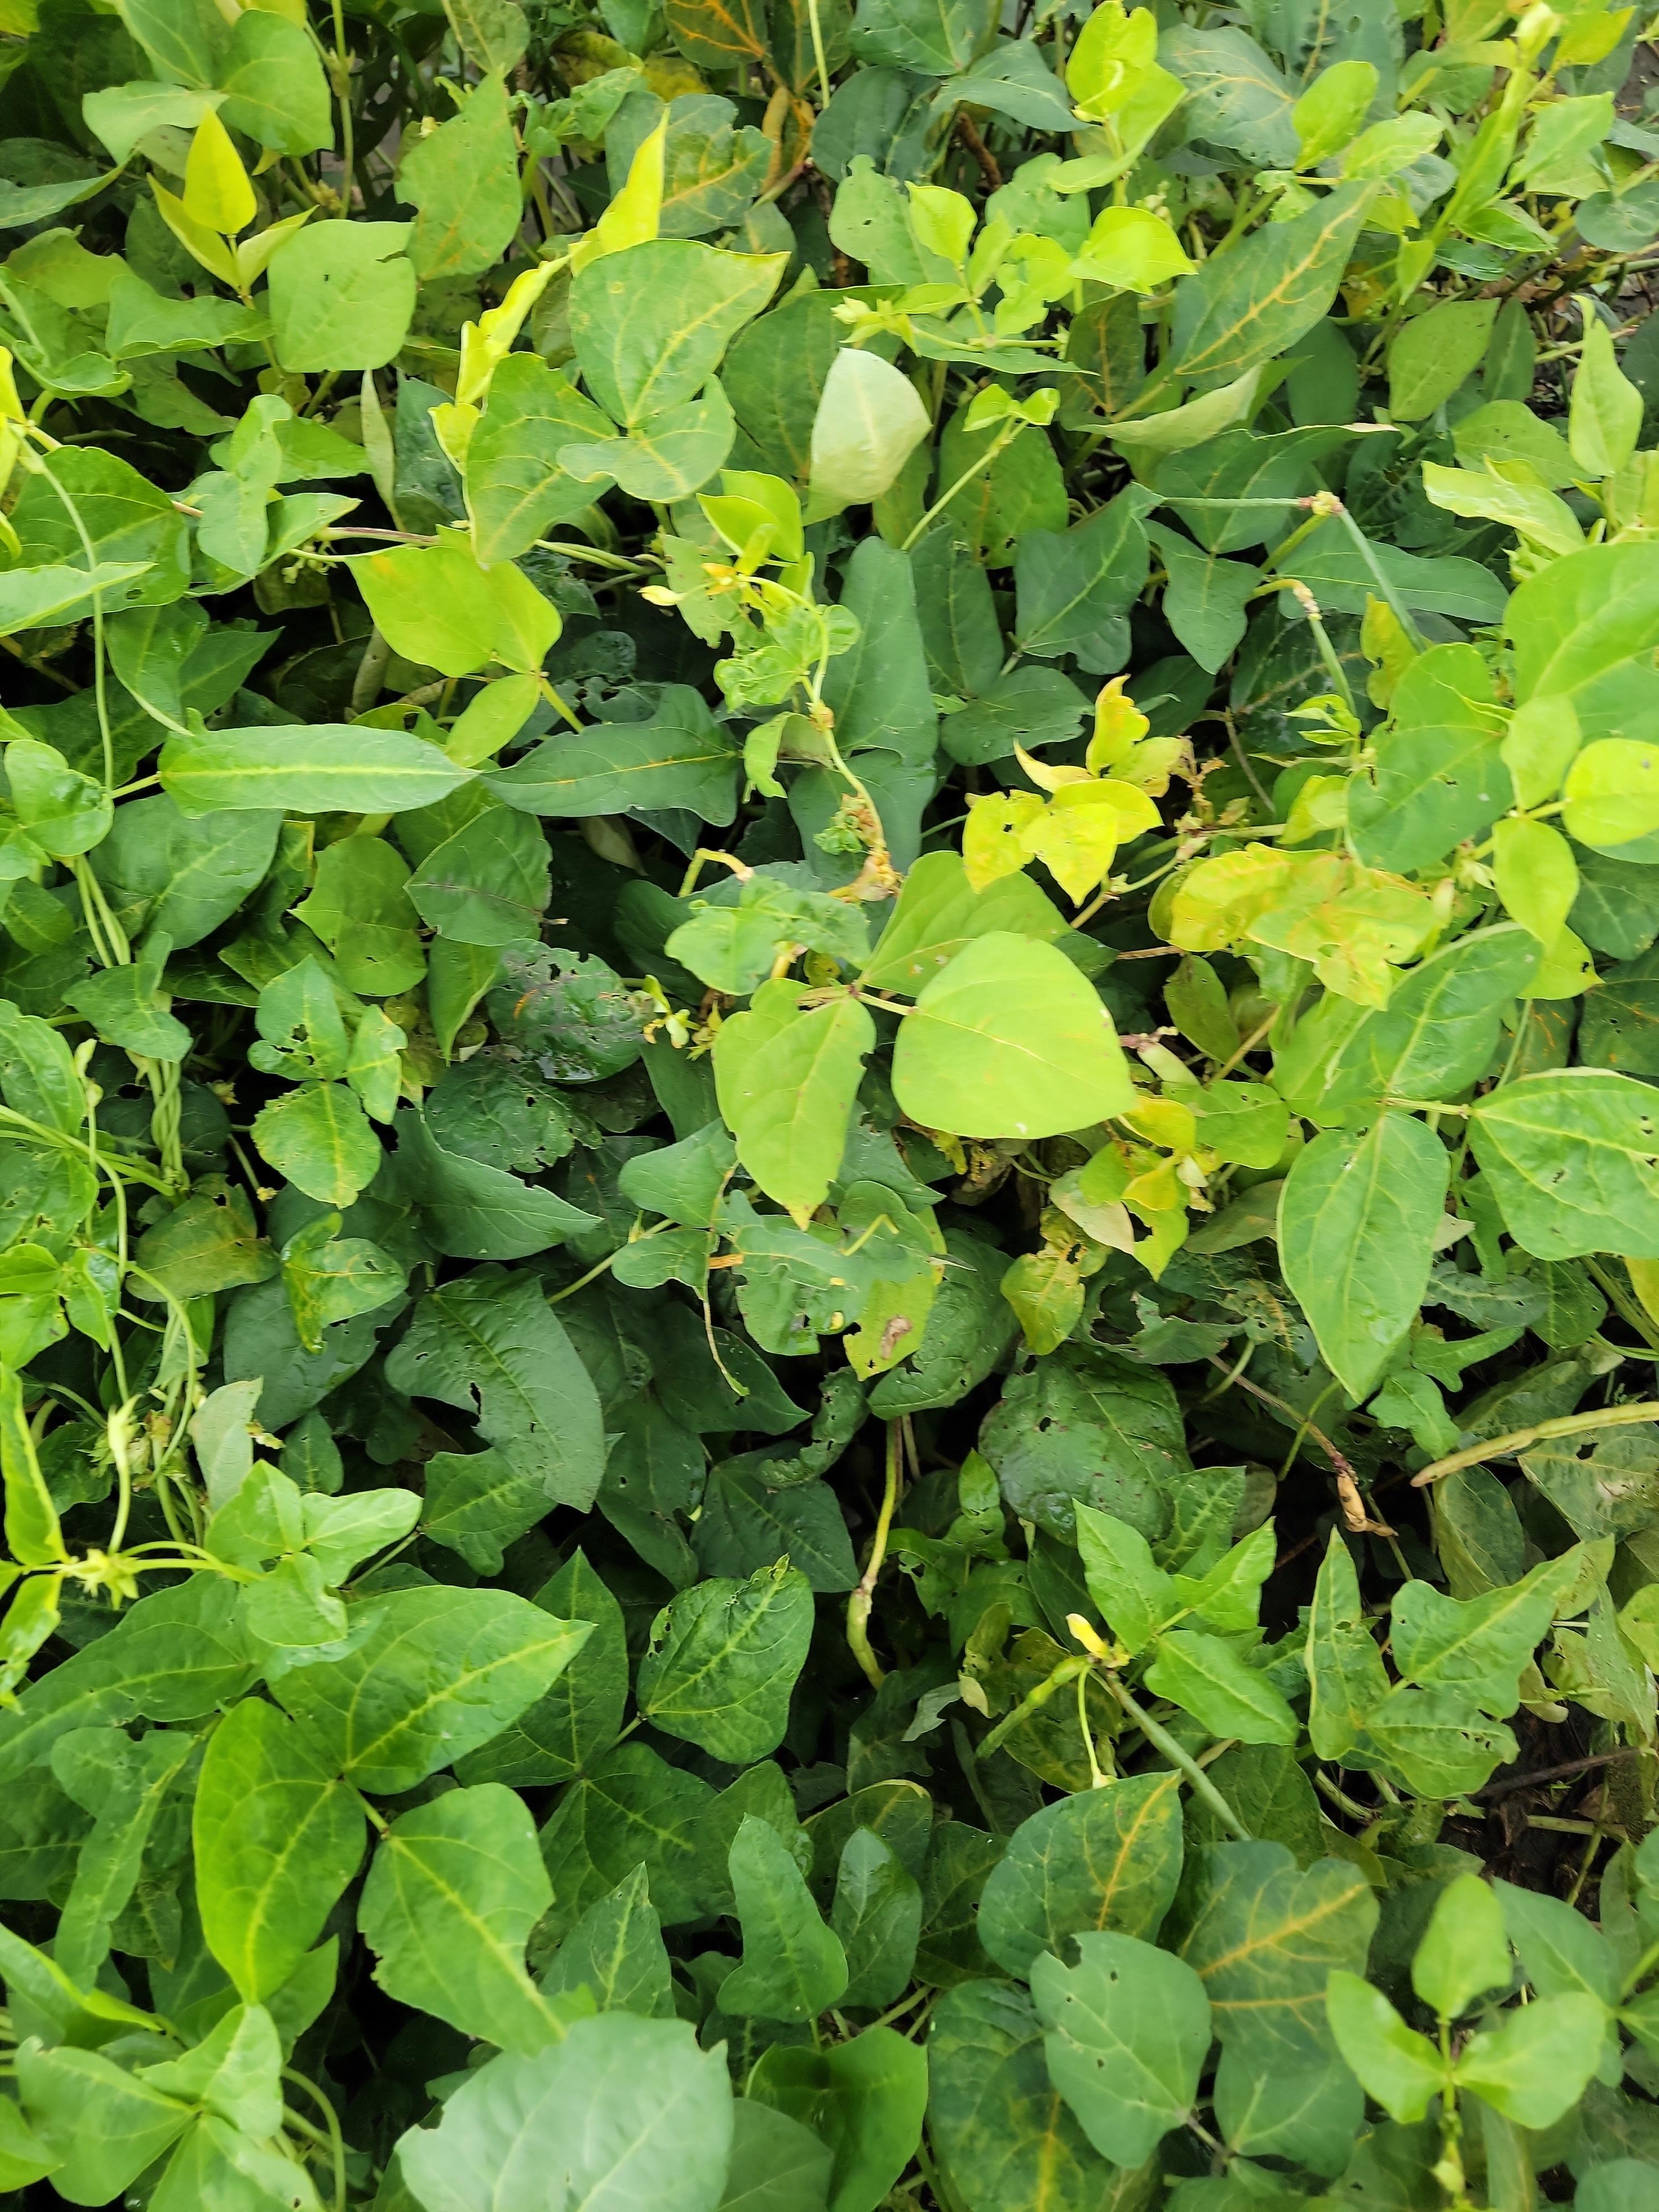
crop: cowpea
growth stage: development pod
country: Tanzania
